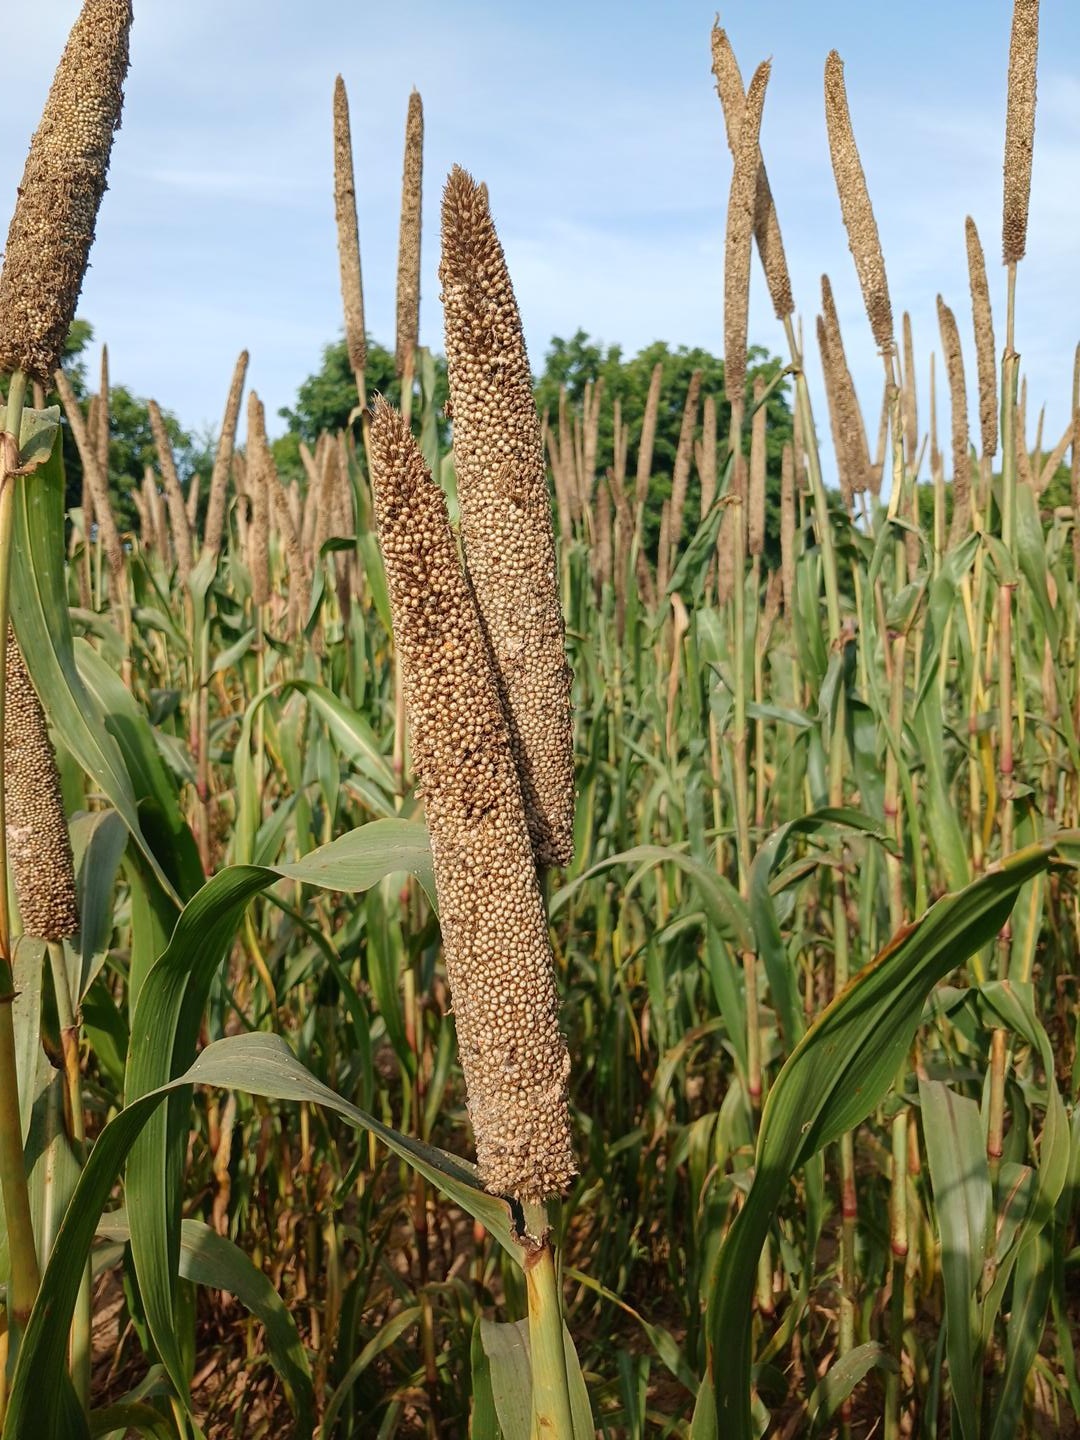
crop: pearl millet
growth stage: maturity
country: Senegal
